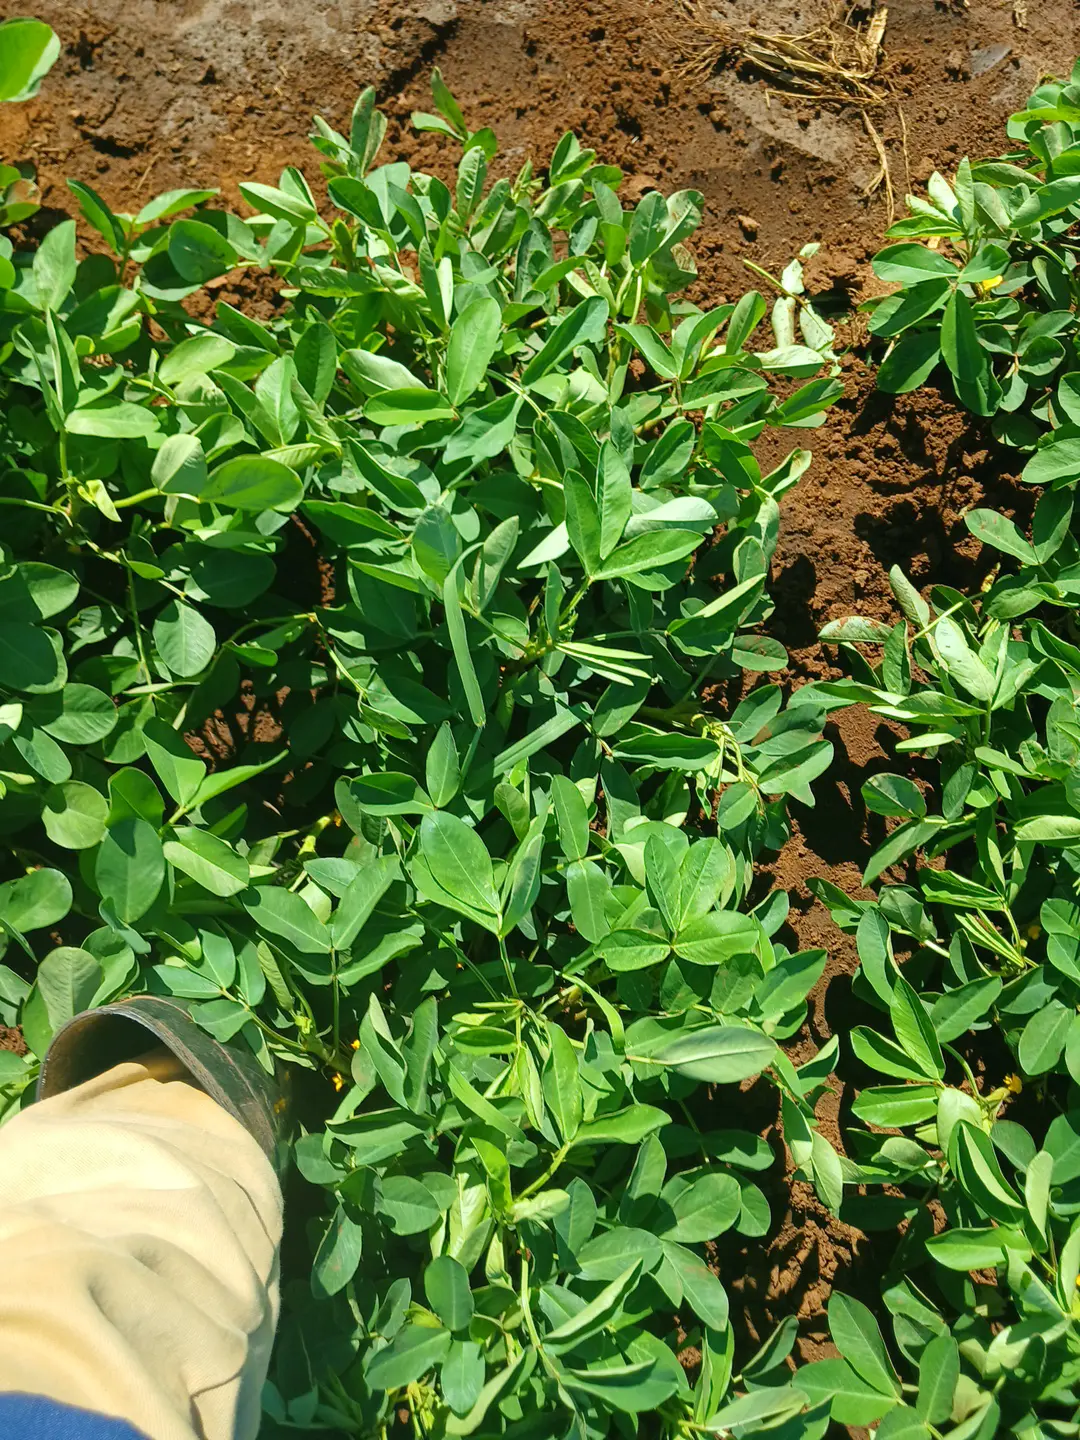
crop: groundnut
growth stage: flowering
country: Kenya
